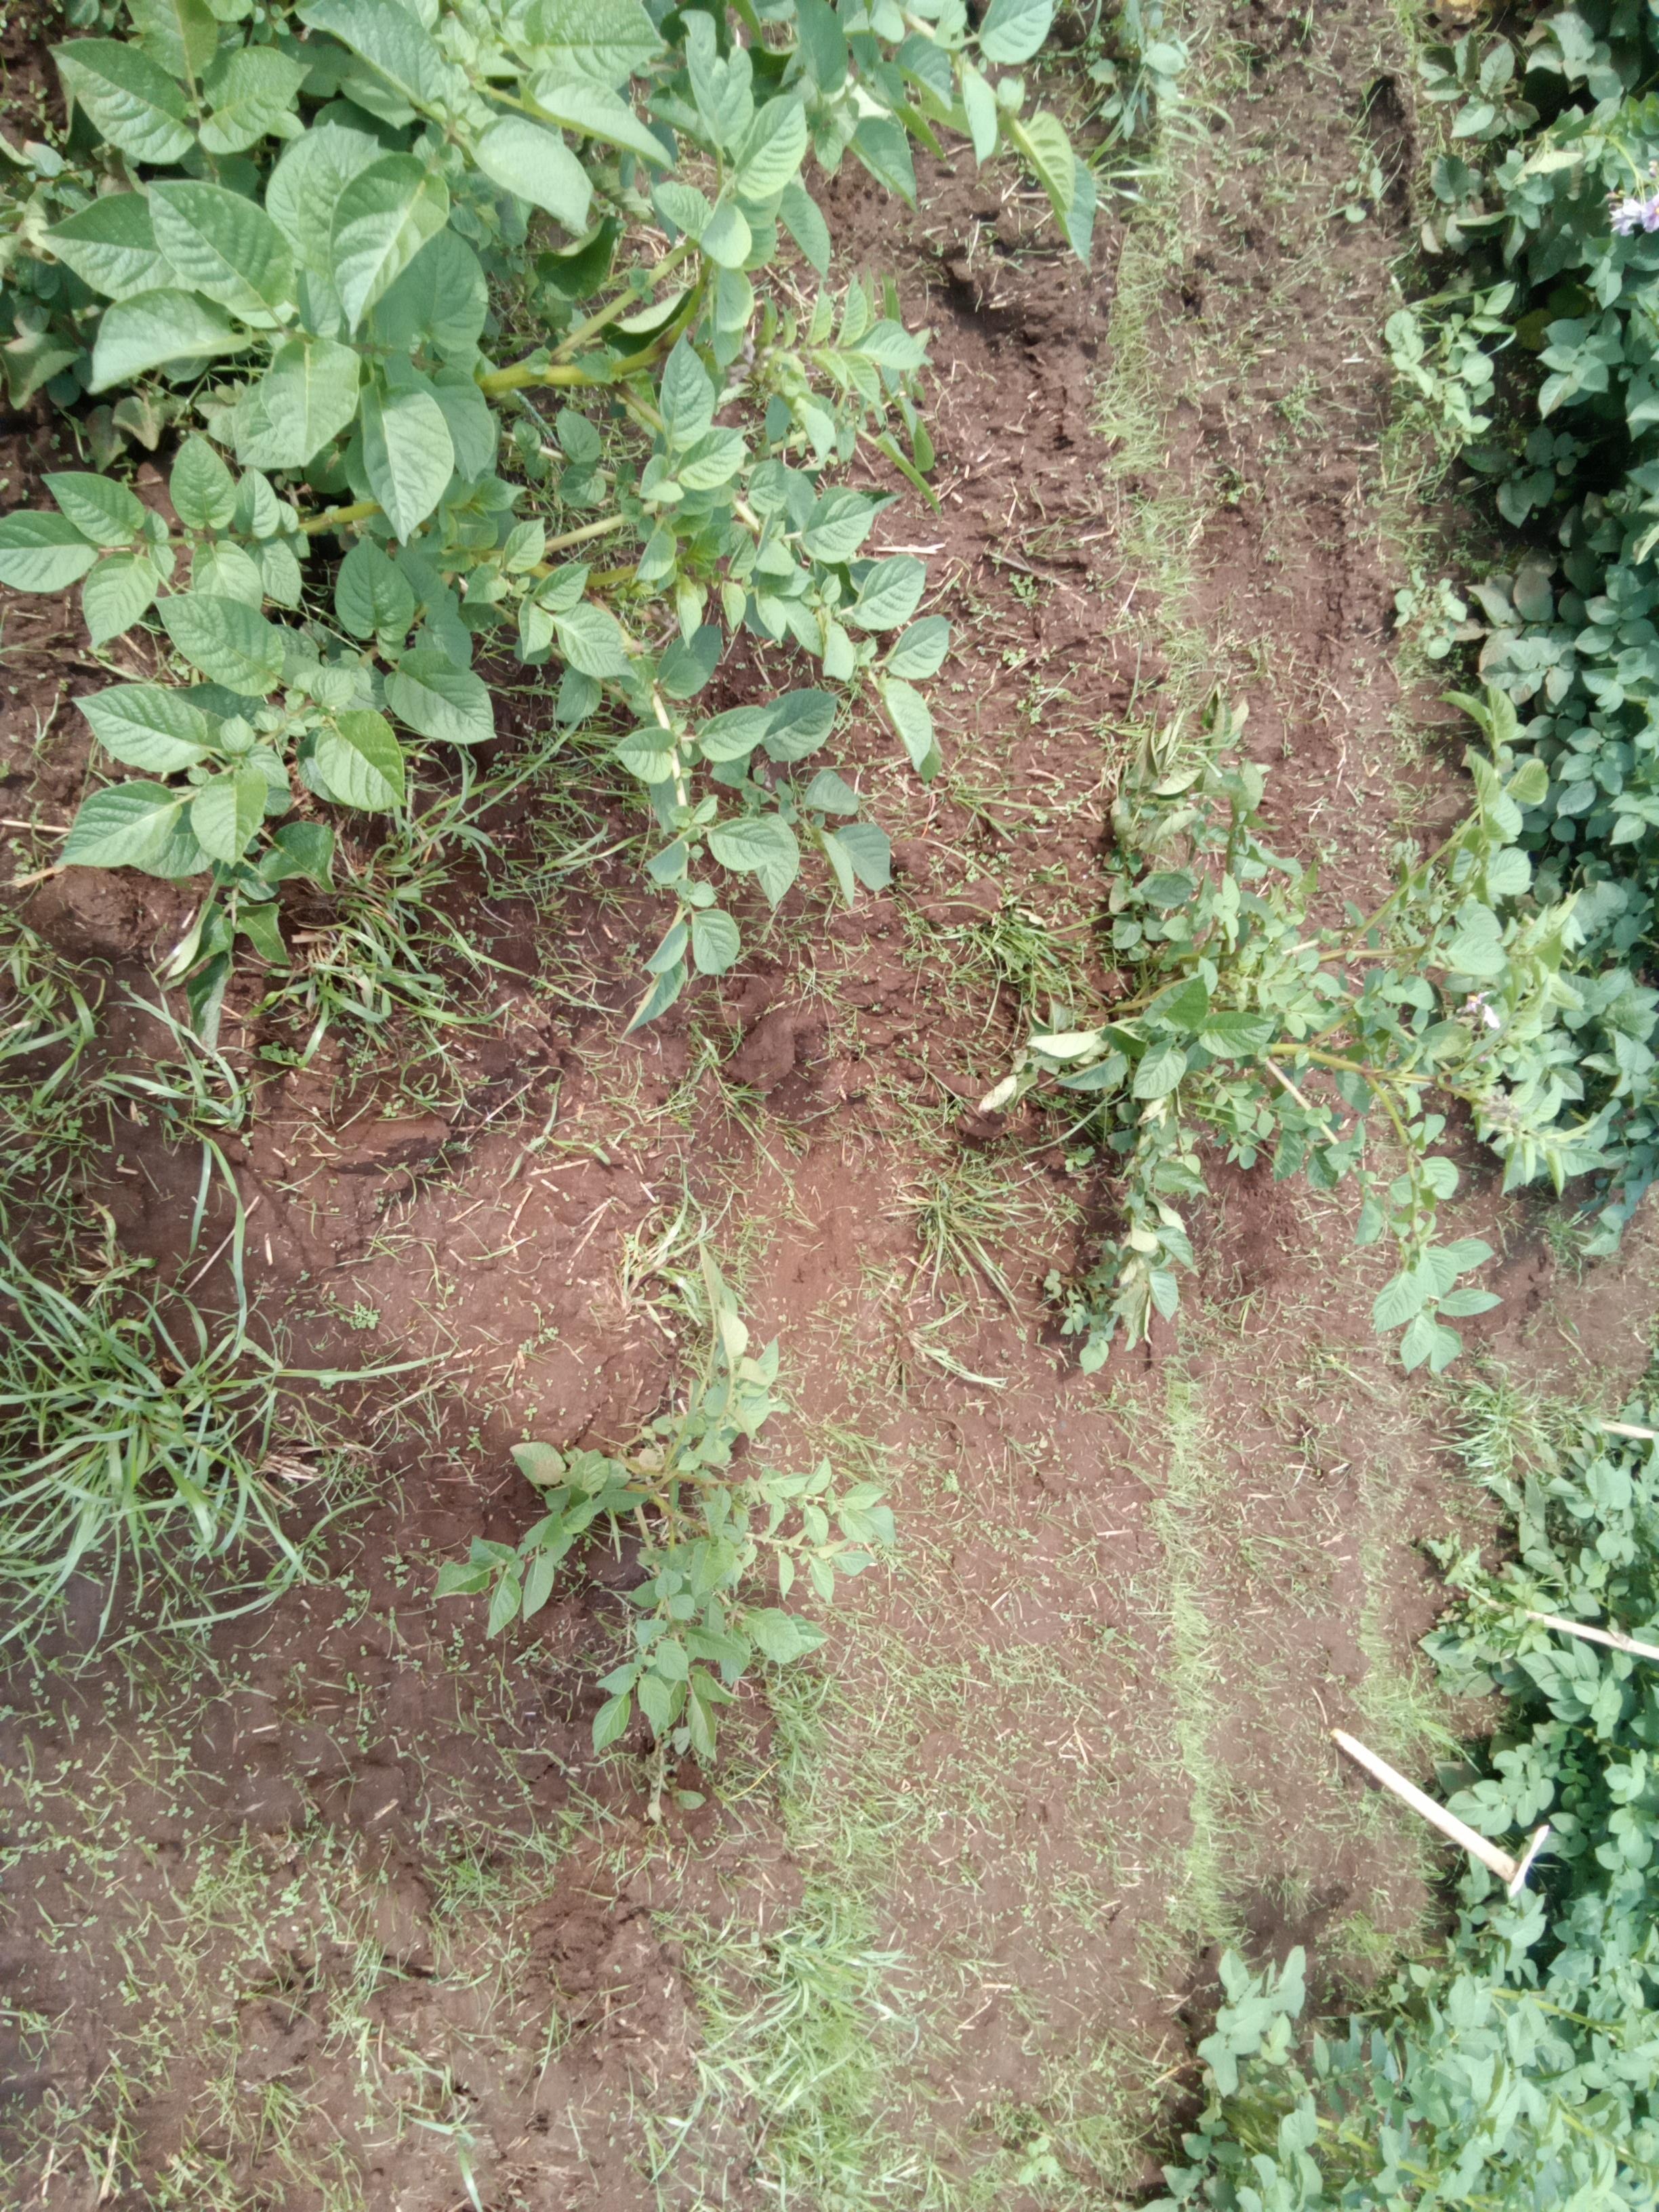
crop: potato
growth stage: vegetative
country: Kenya
